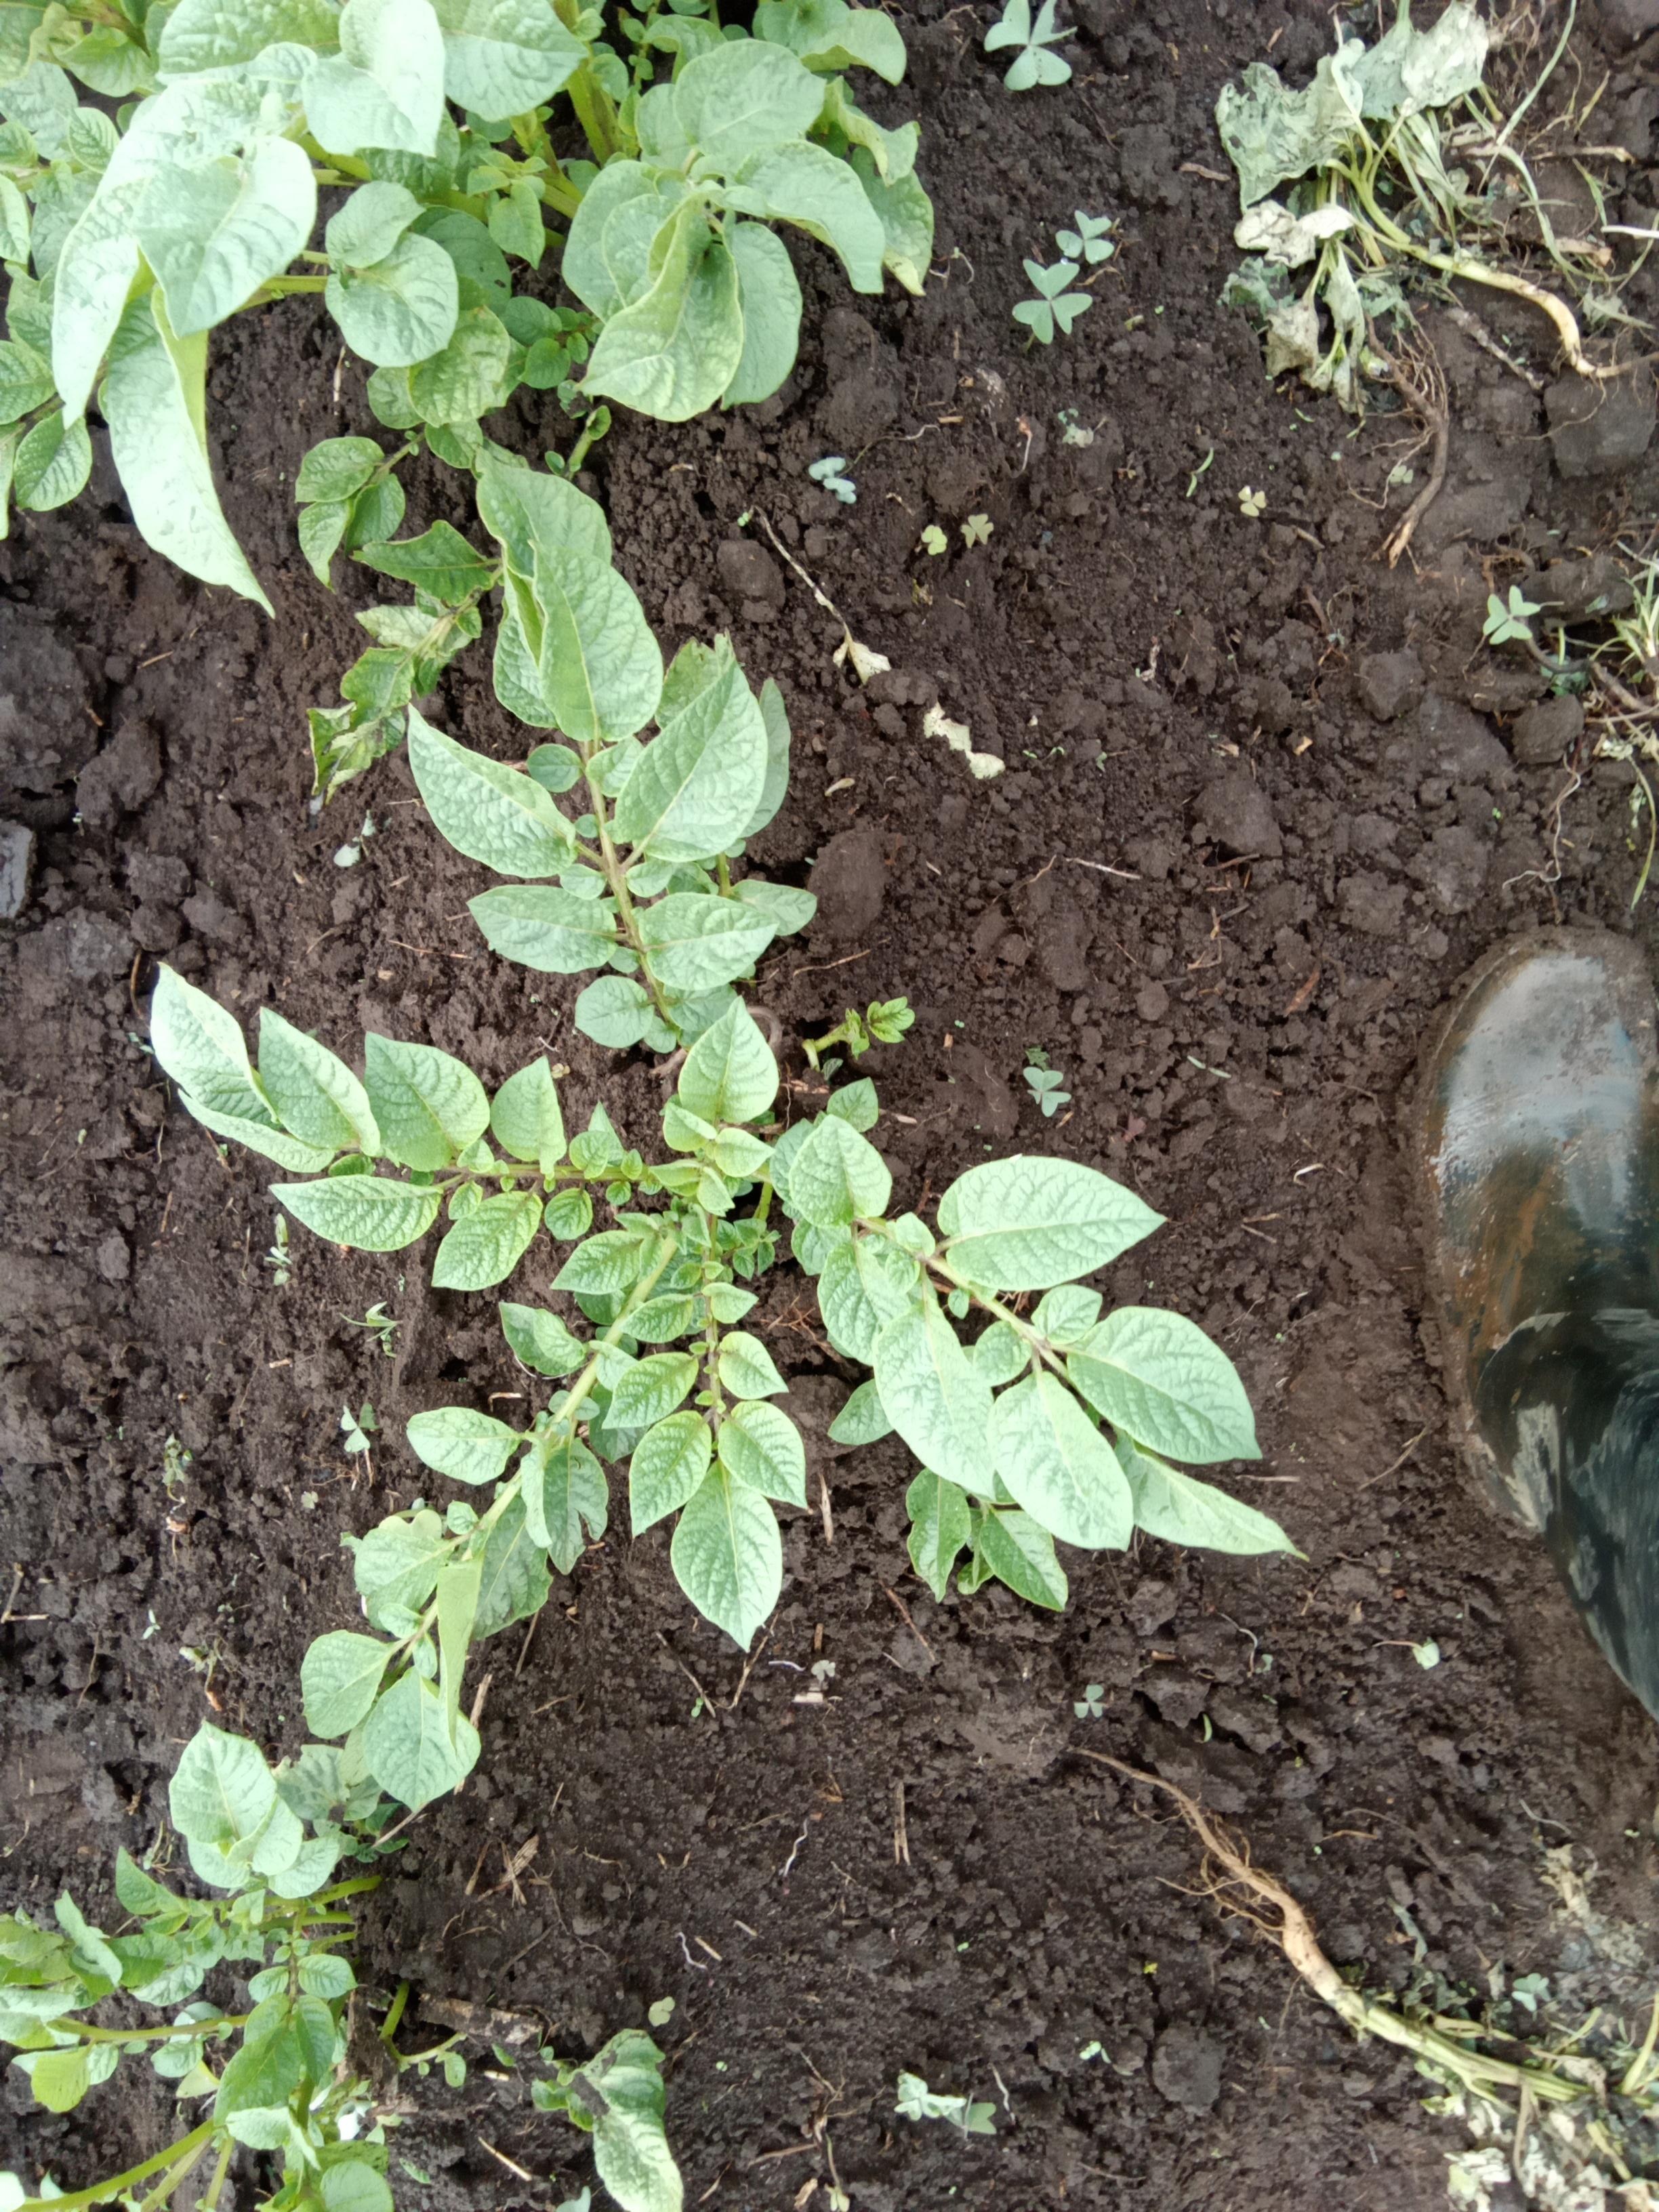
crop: potato
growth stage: vegetative
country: Kenya
